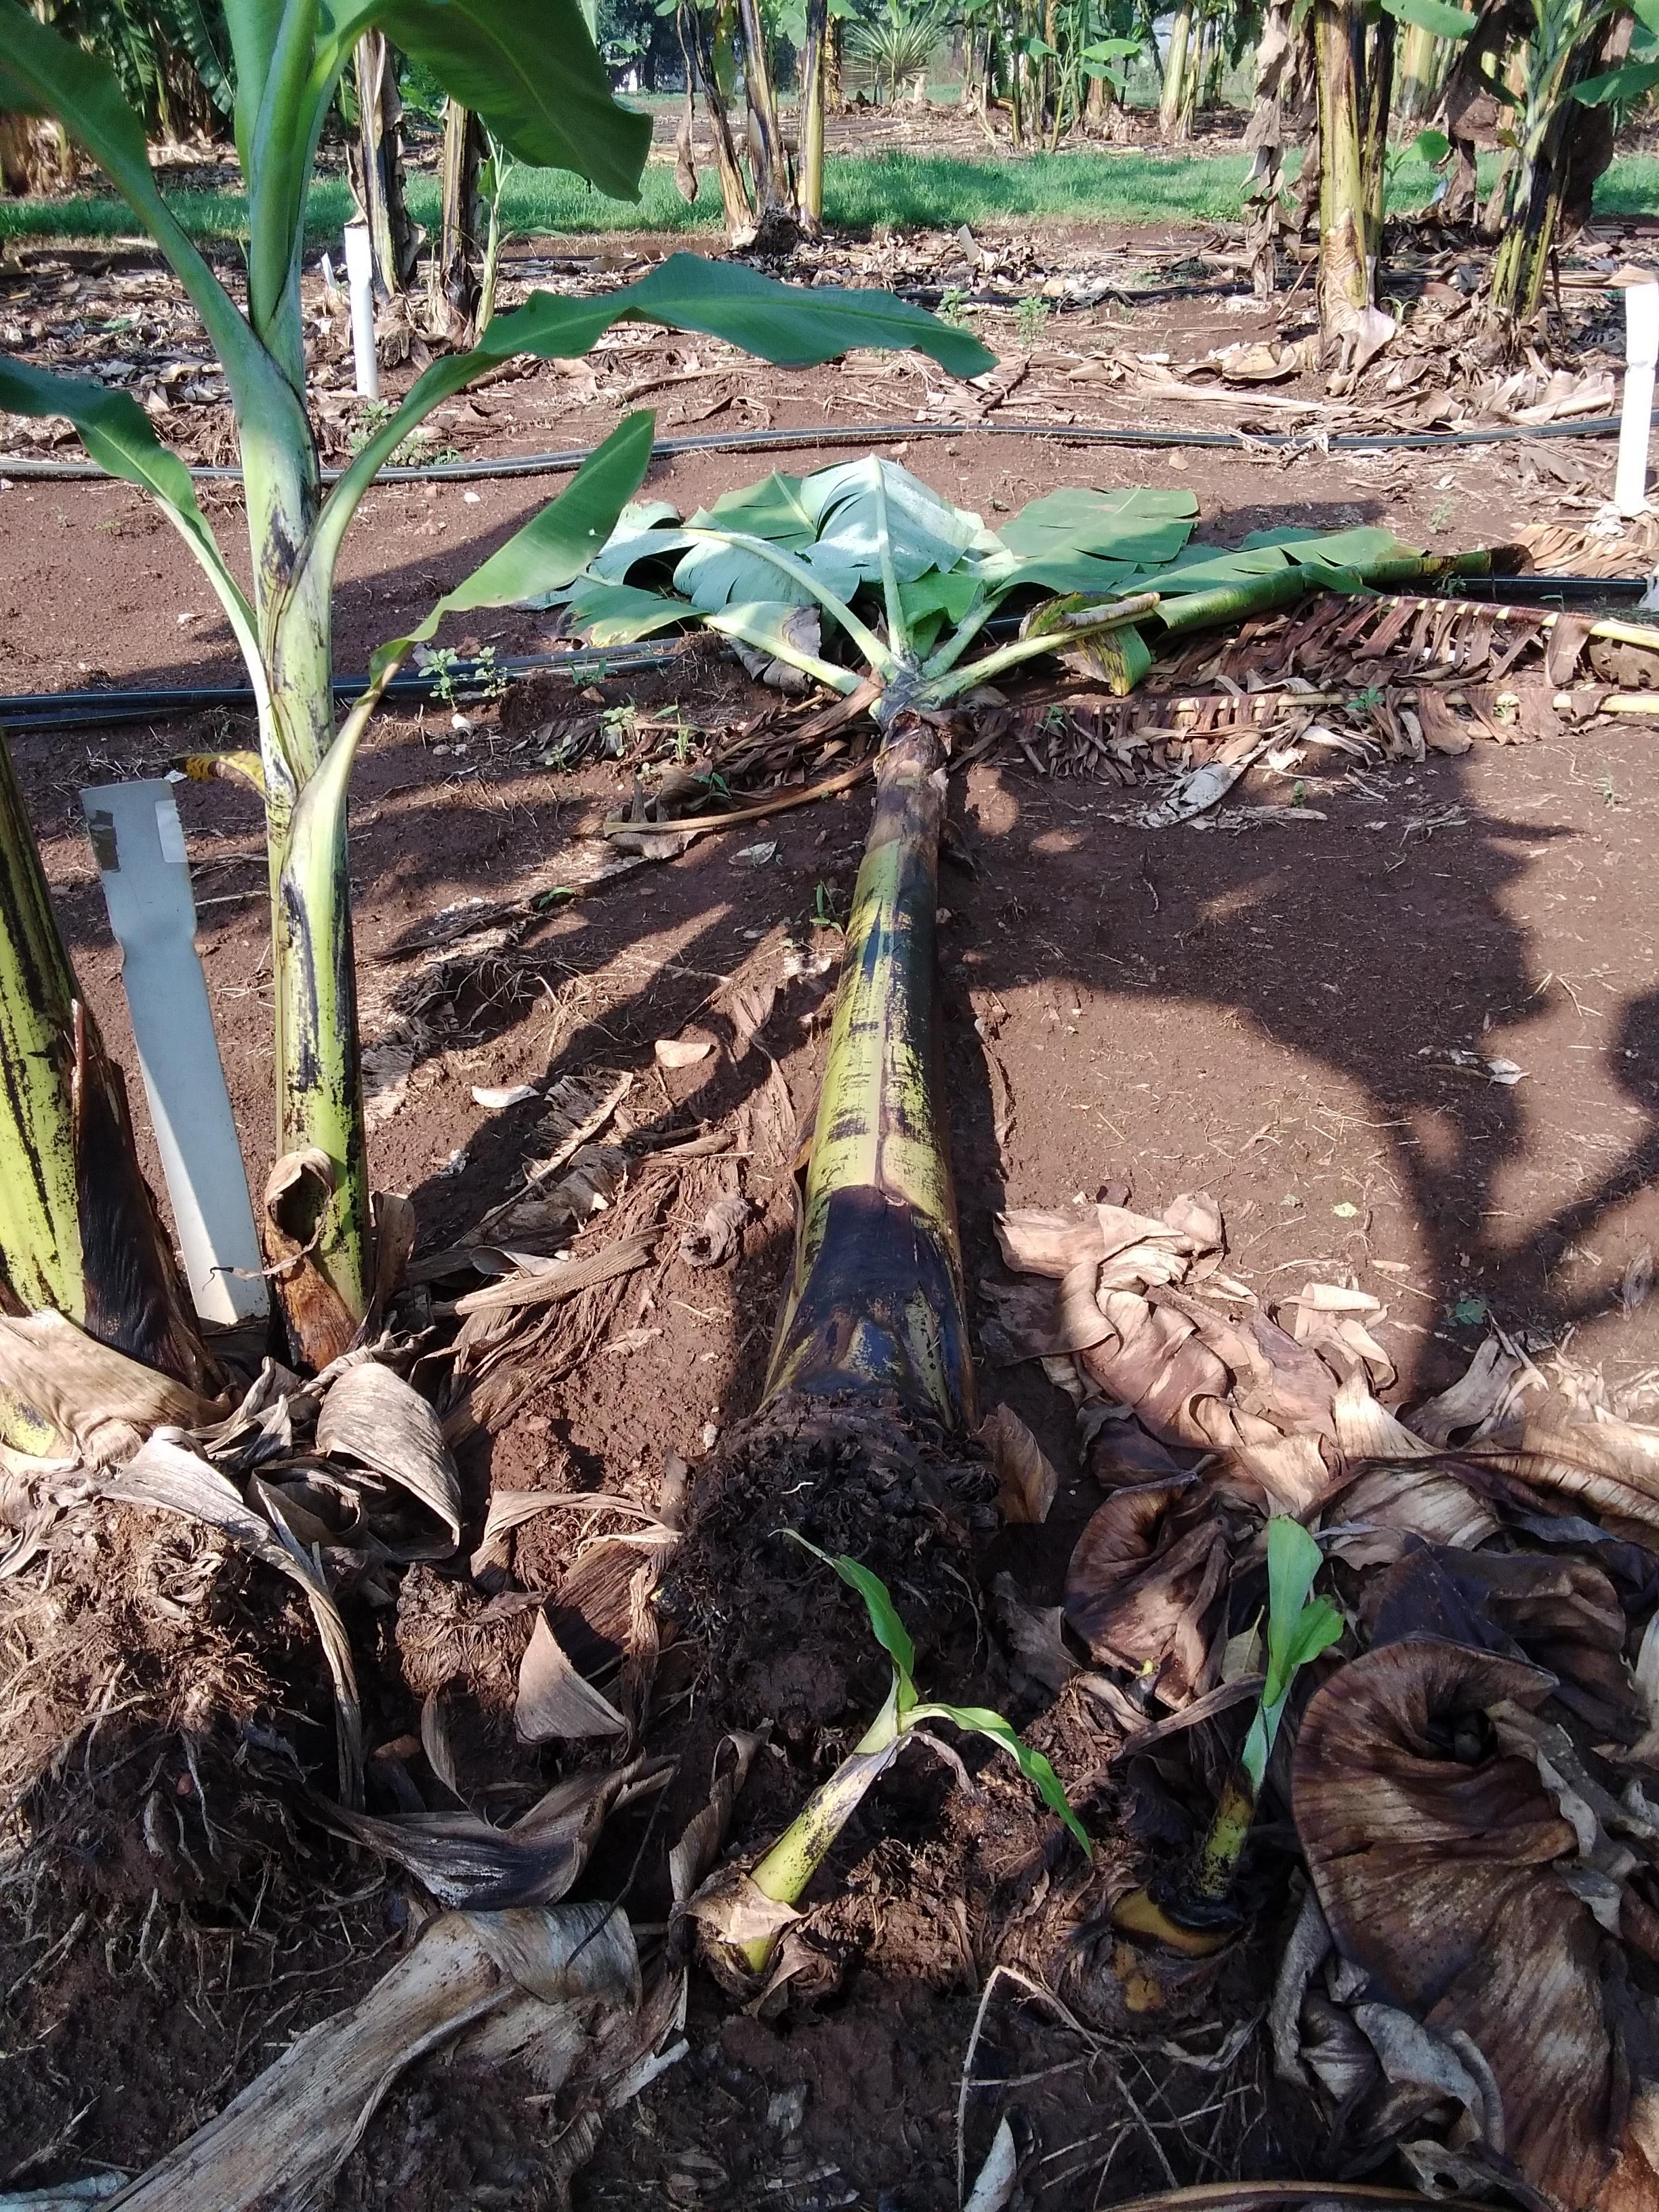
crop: banana
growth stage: vegetative
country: Tanzania
